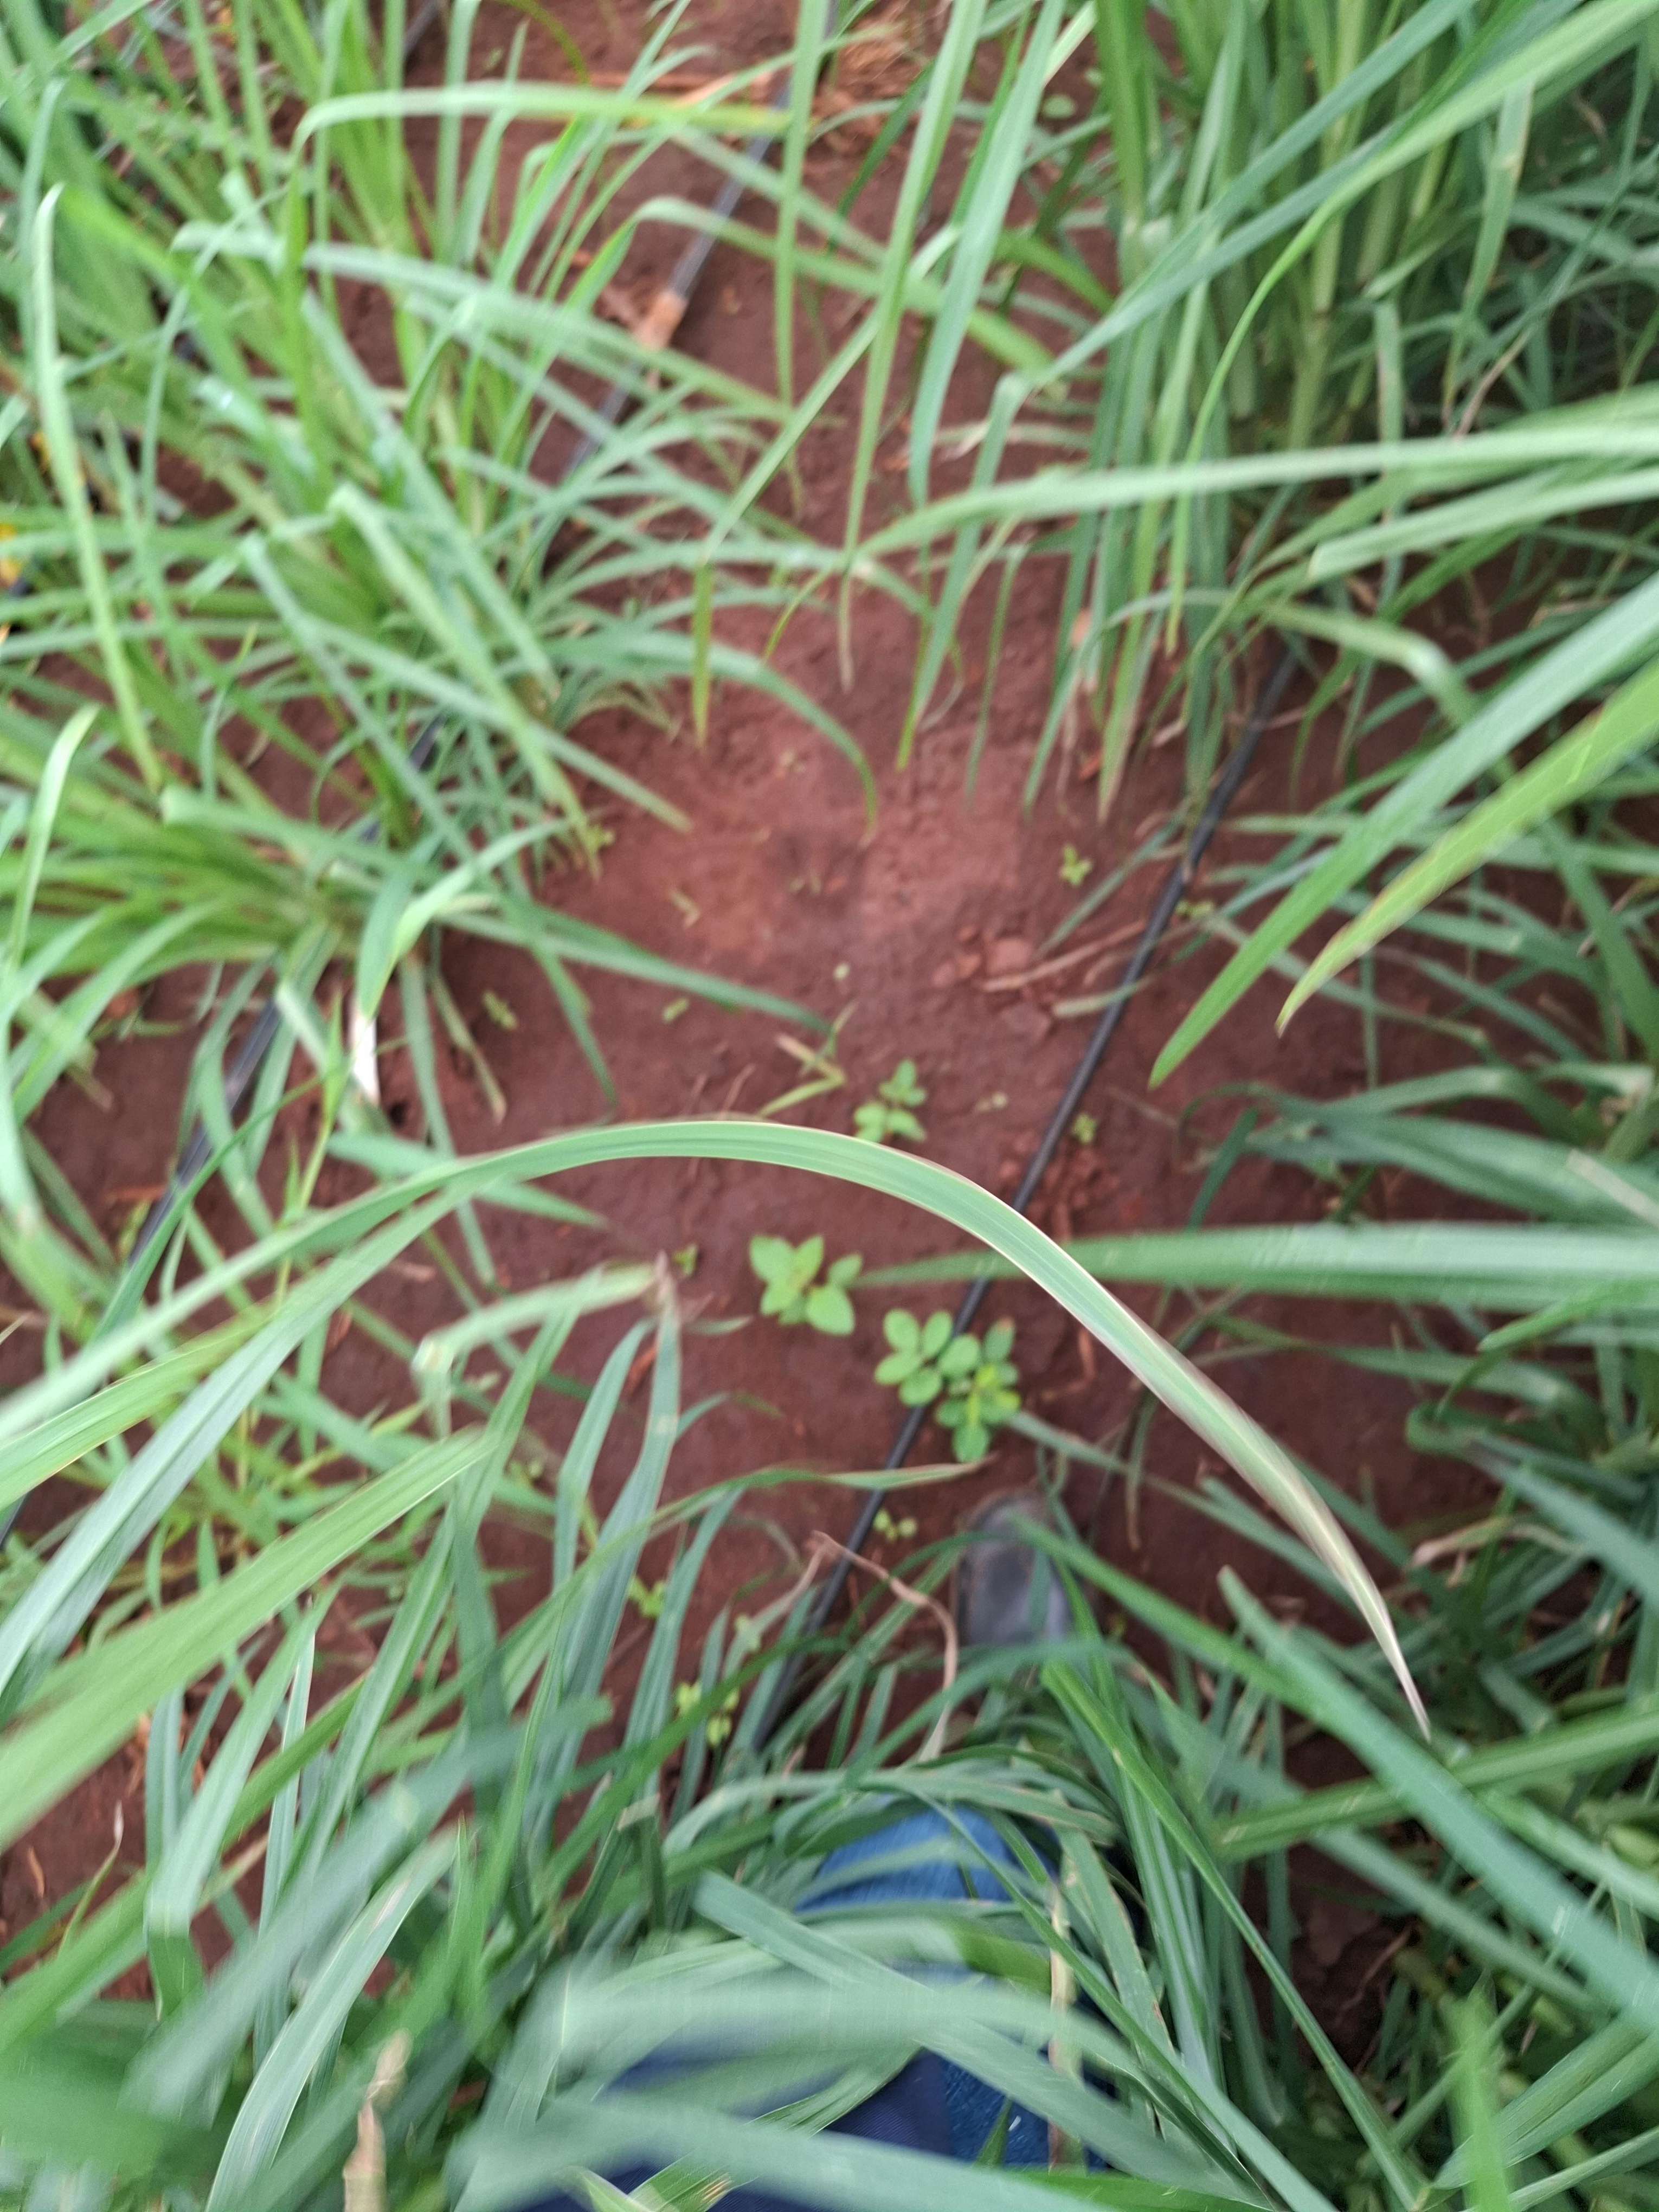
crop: finger millet
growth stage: flowering
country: Kenya
